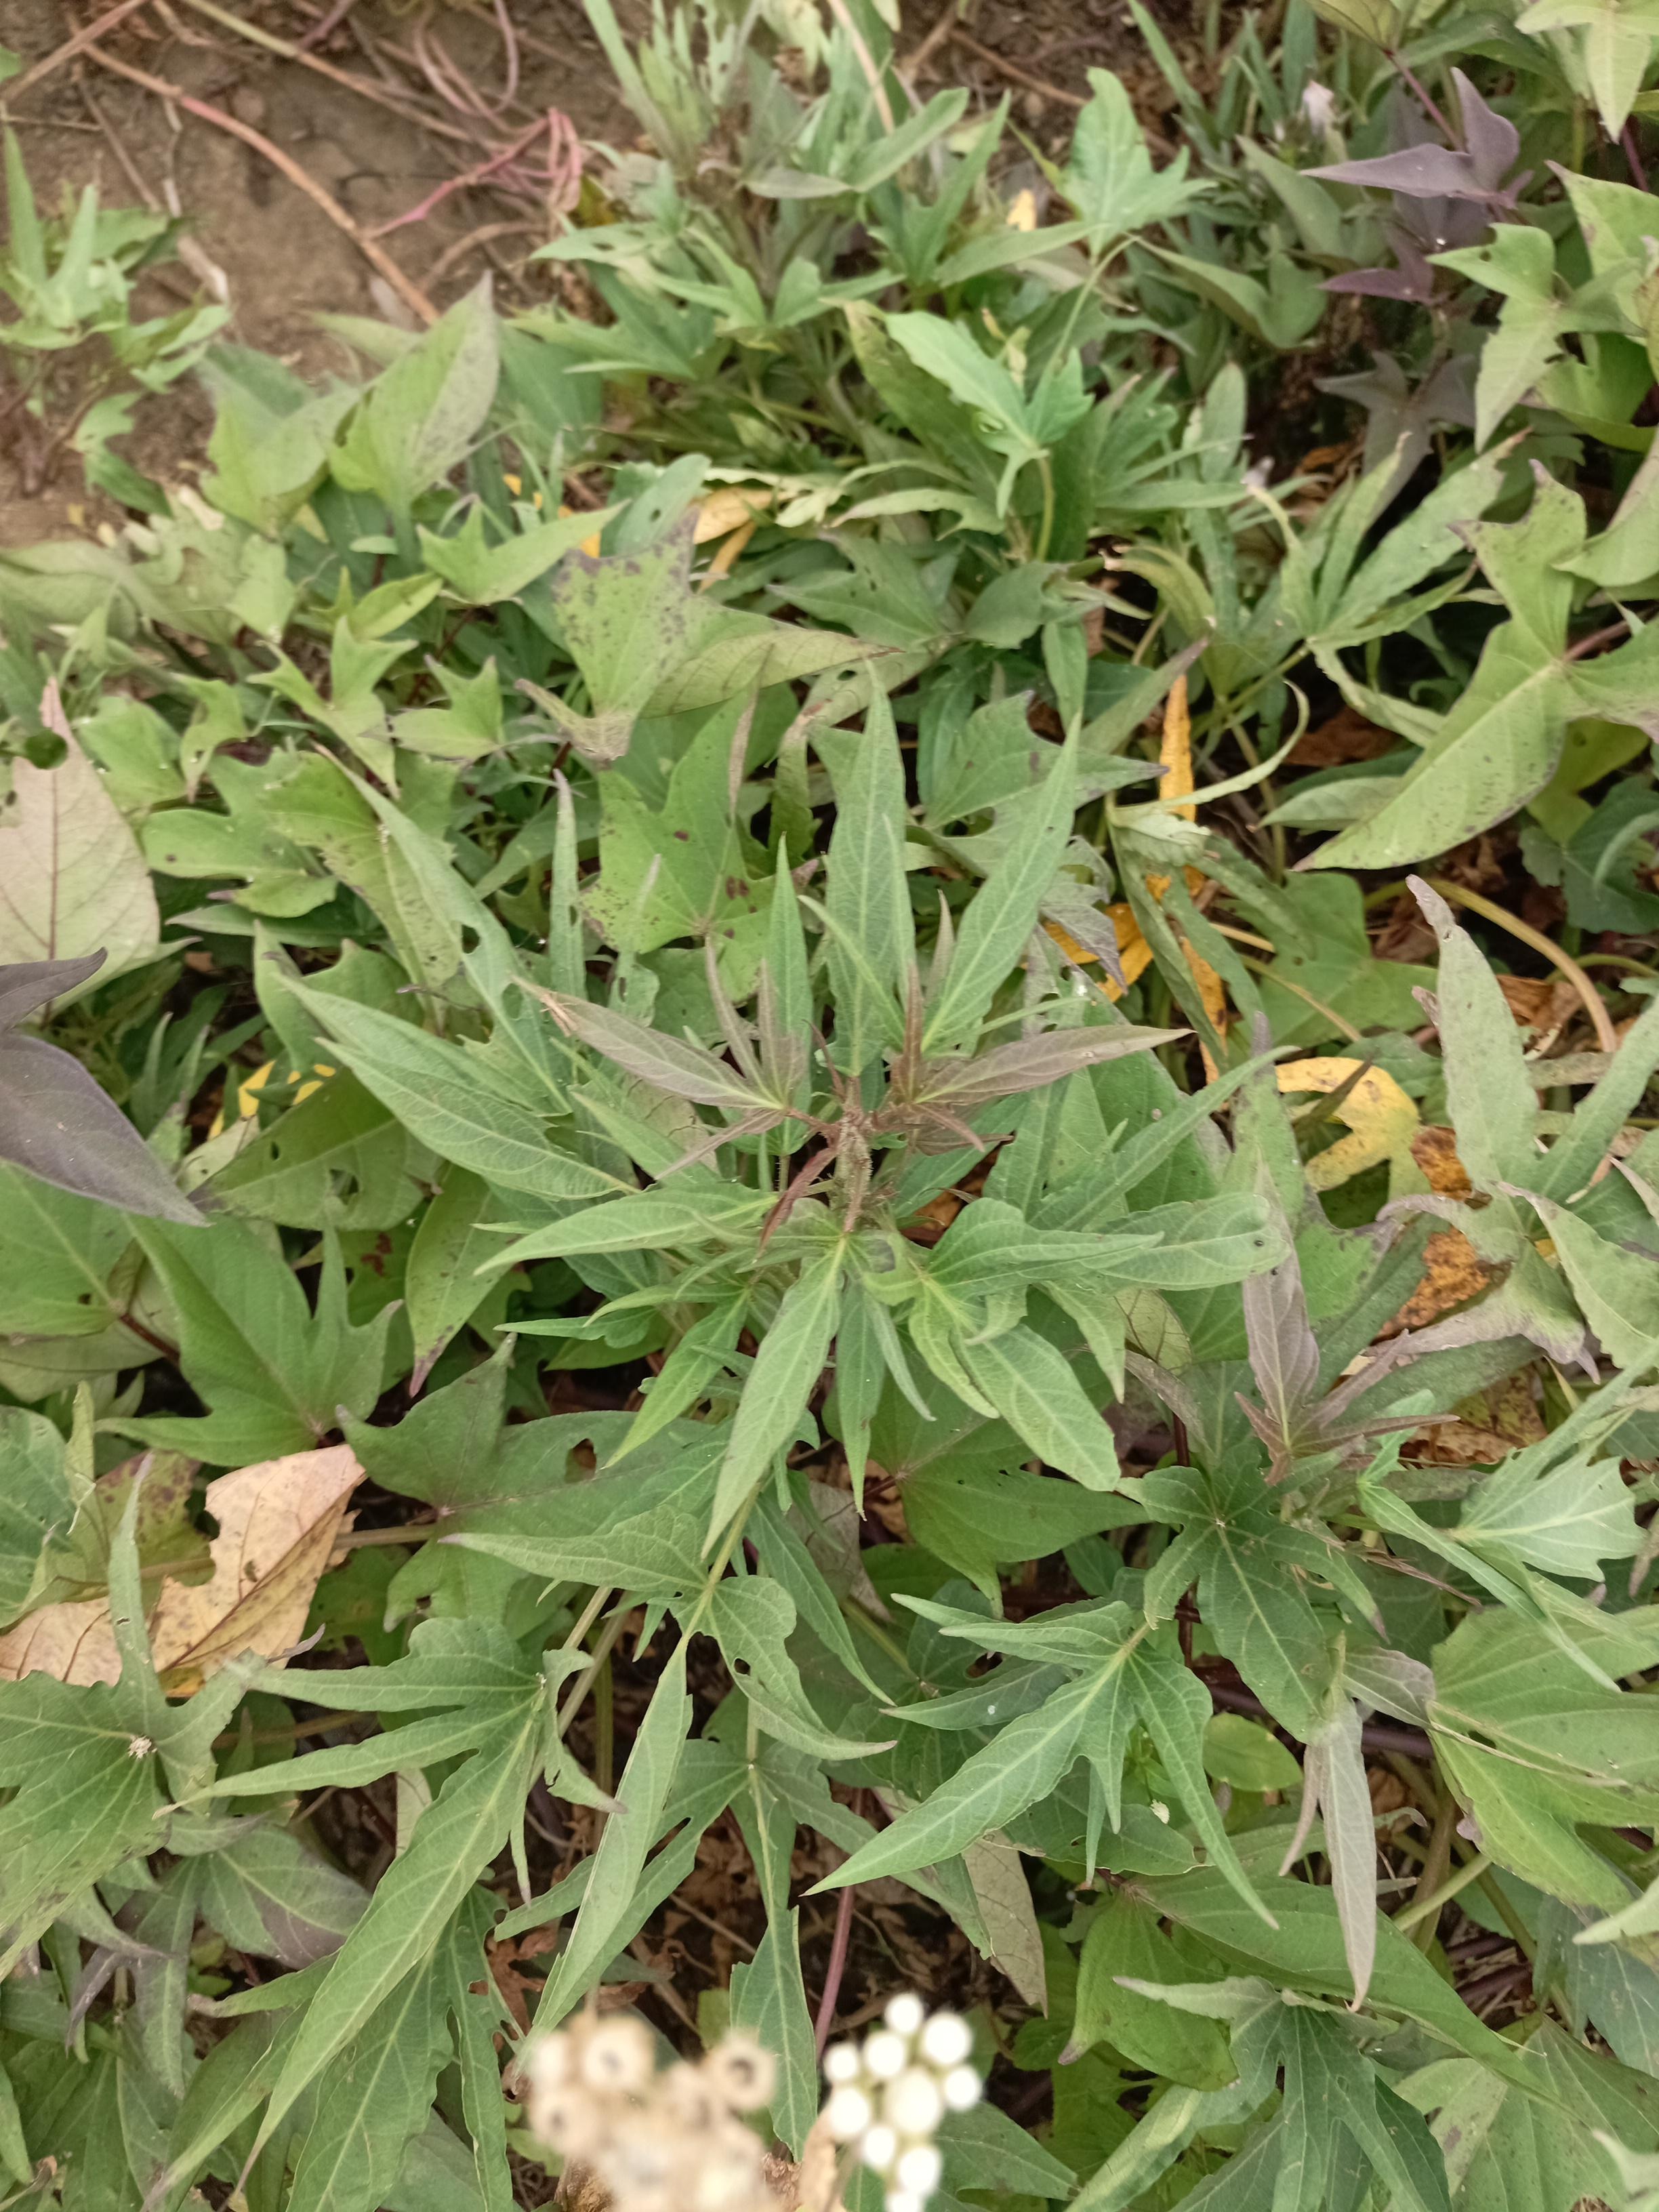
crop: sweet potato
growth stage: flowering
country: Tanzania
